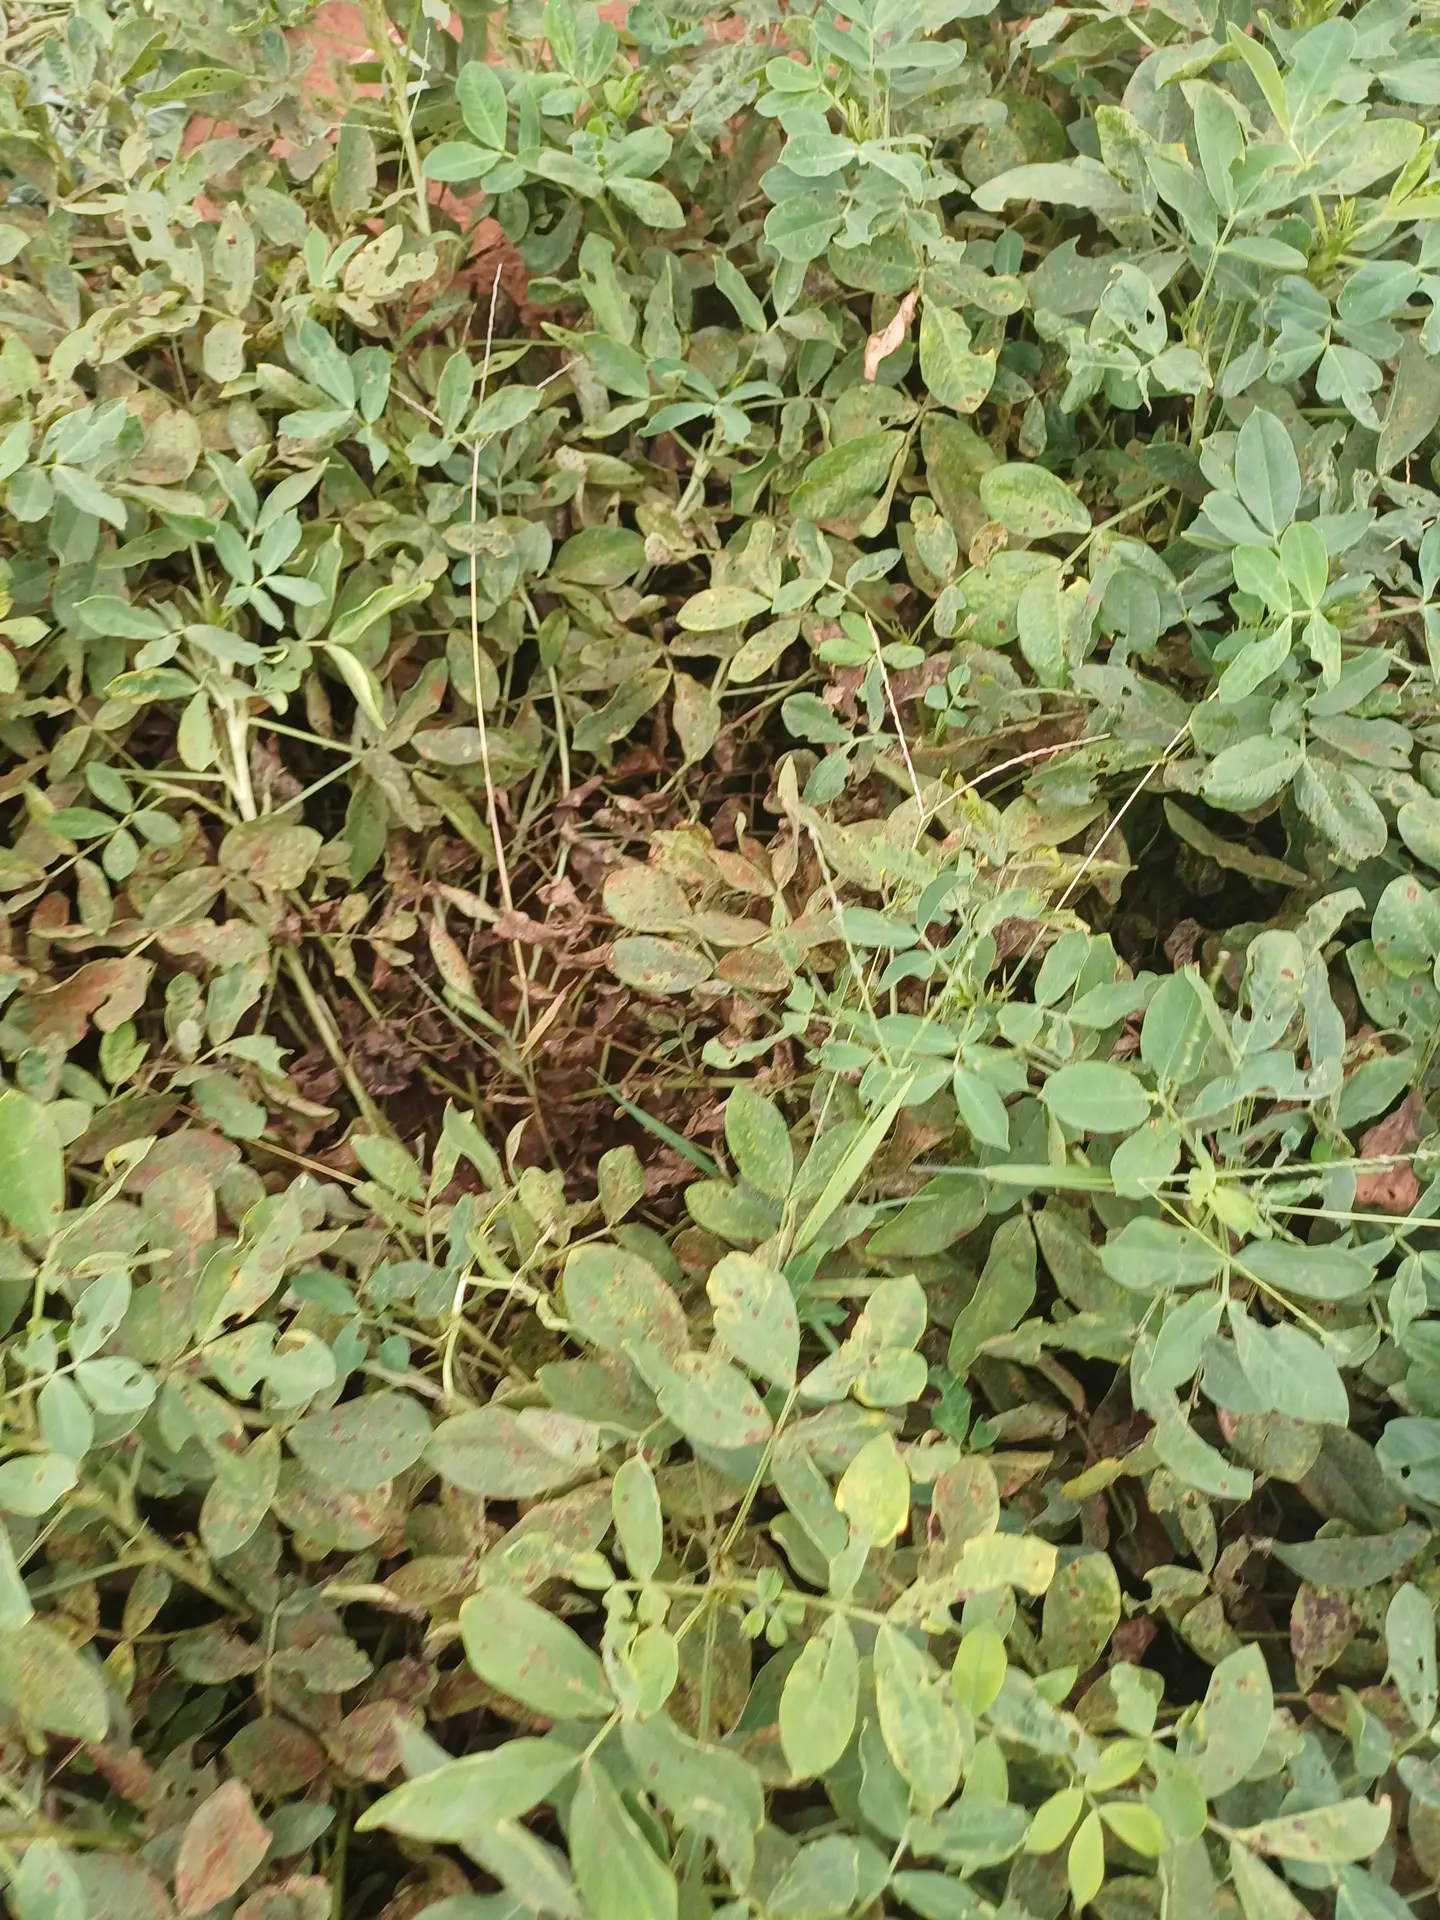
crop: groundnut
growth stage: pegging
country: Kenya
